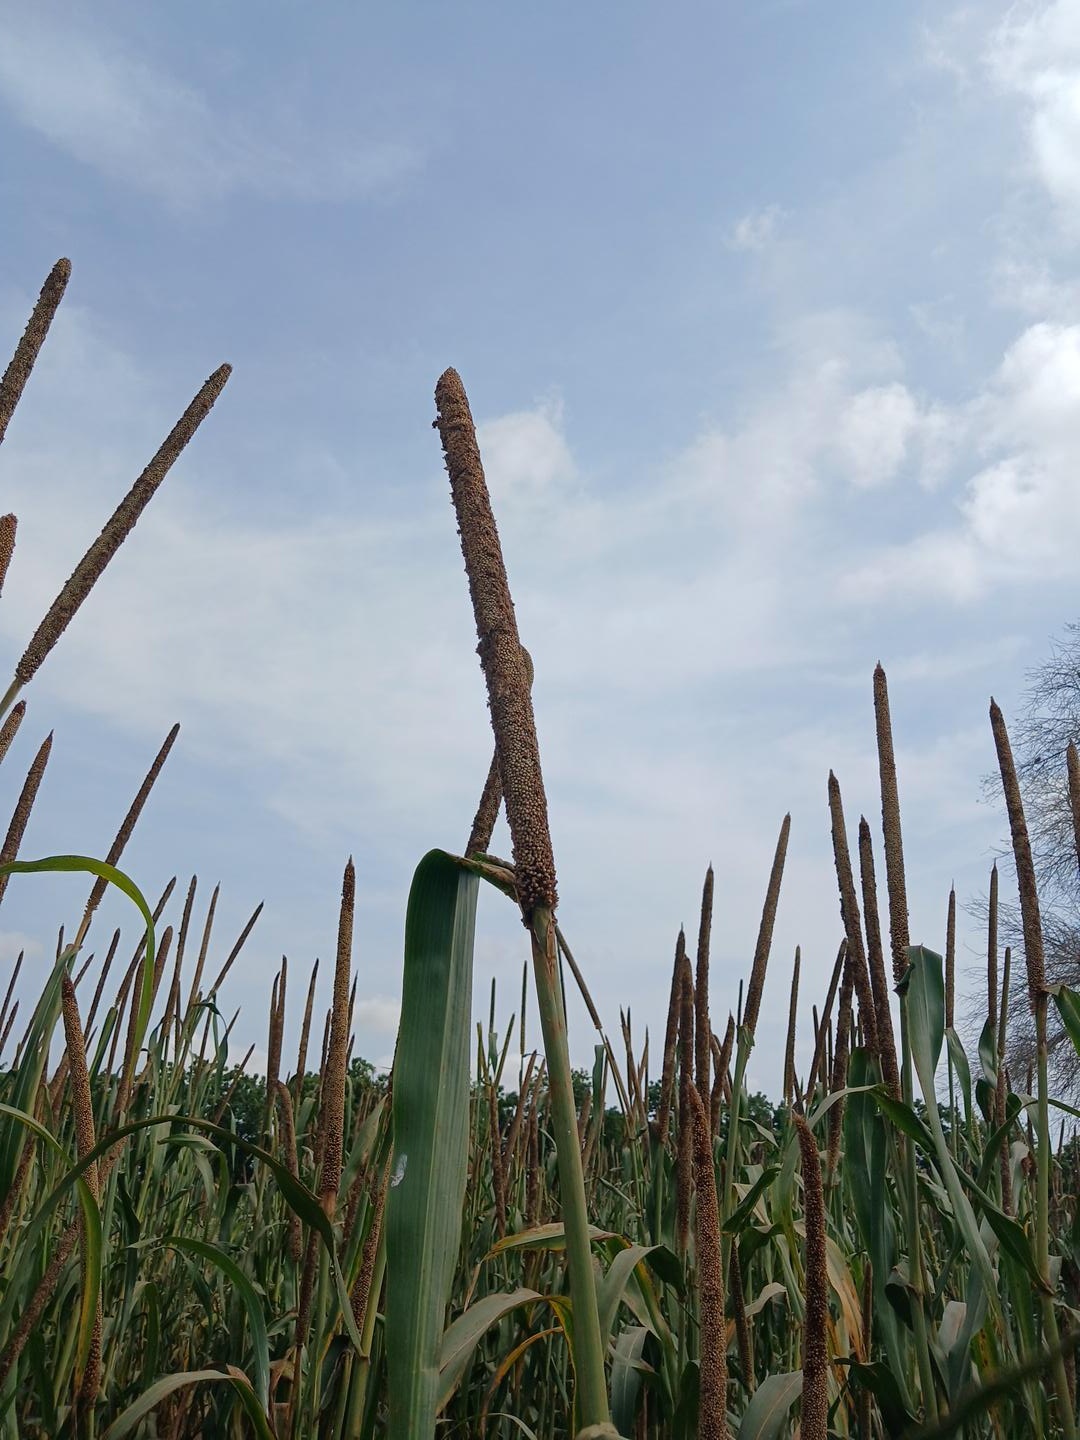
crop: pearl millet
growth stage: maturity
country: Senegal
